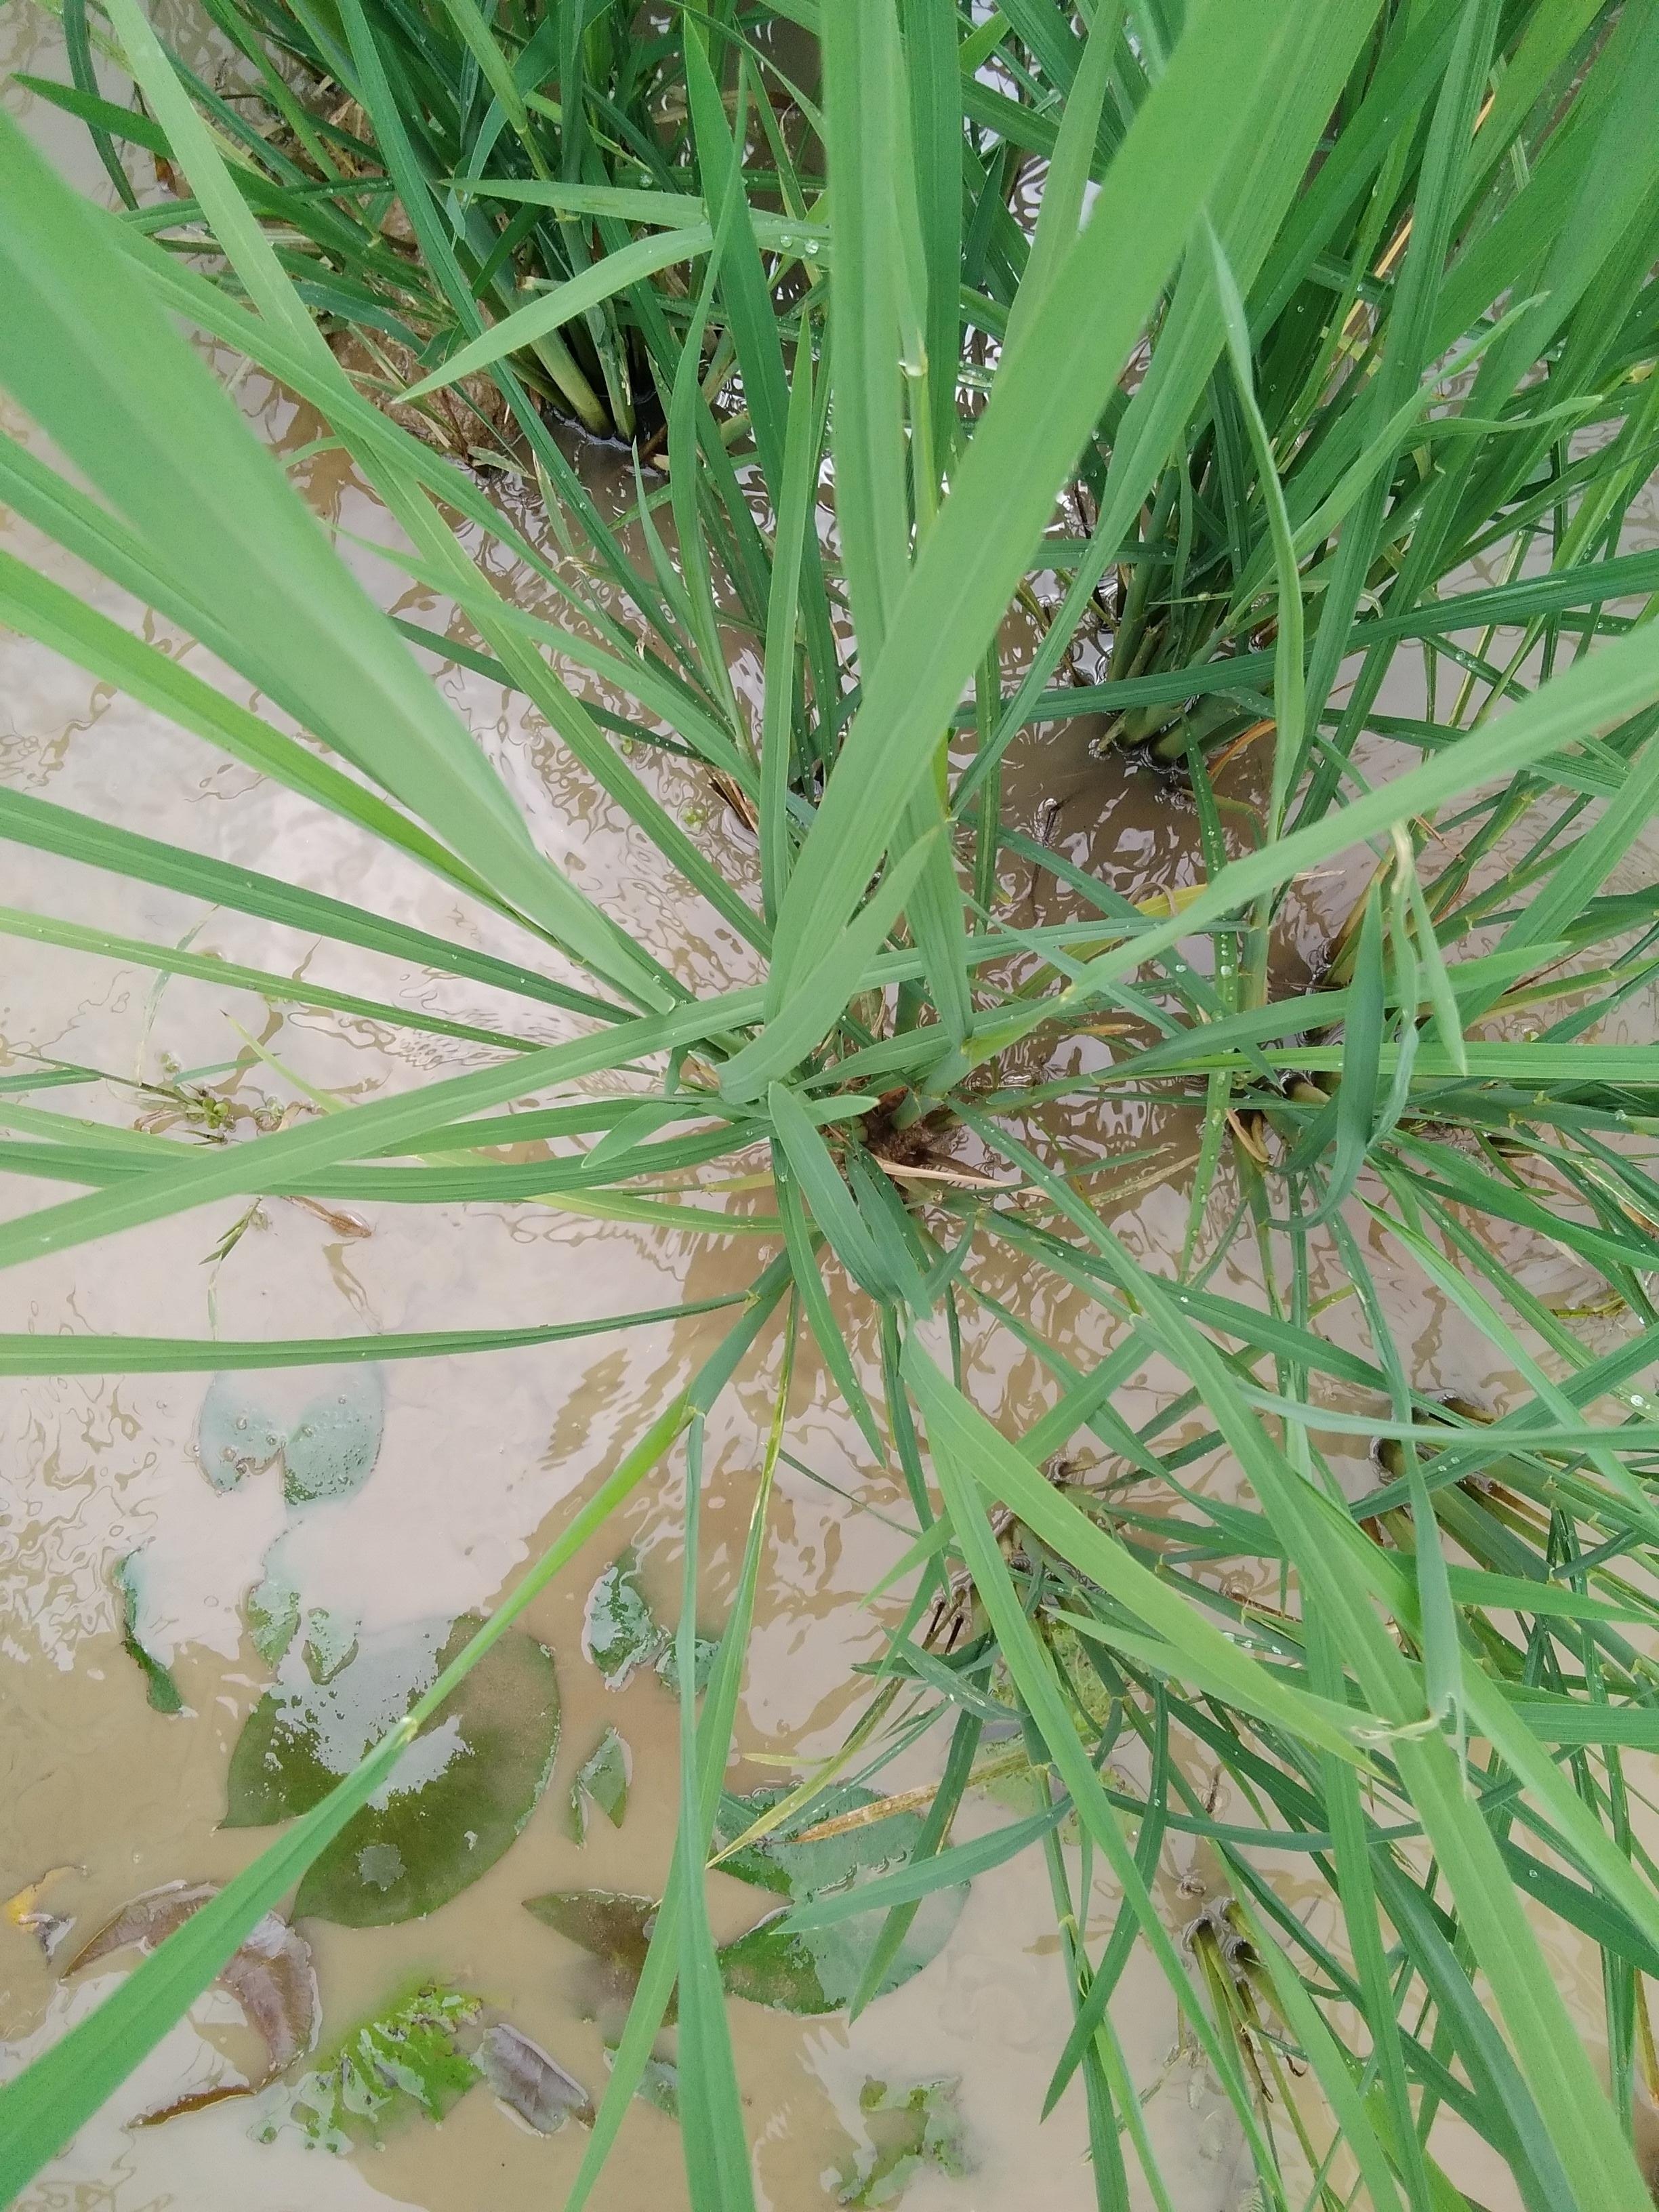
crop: rice
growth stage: booting
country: Nigeria
